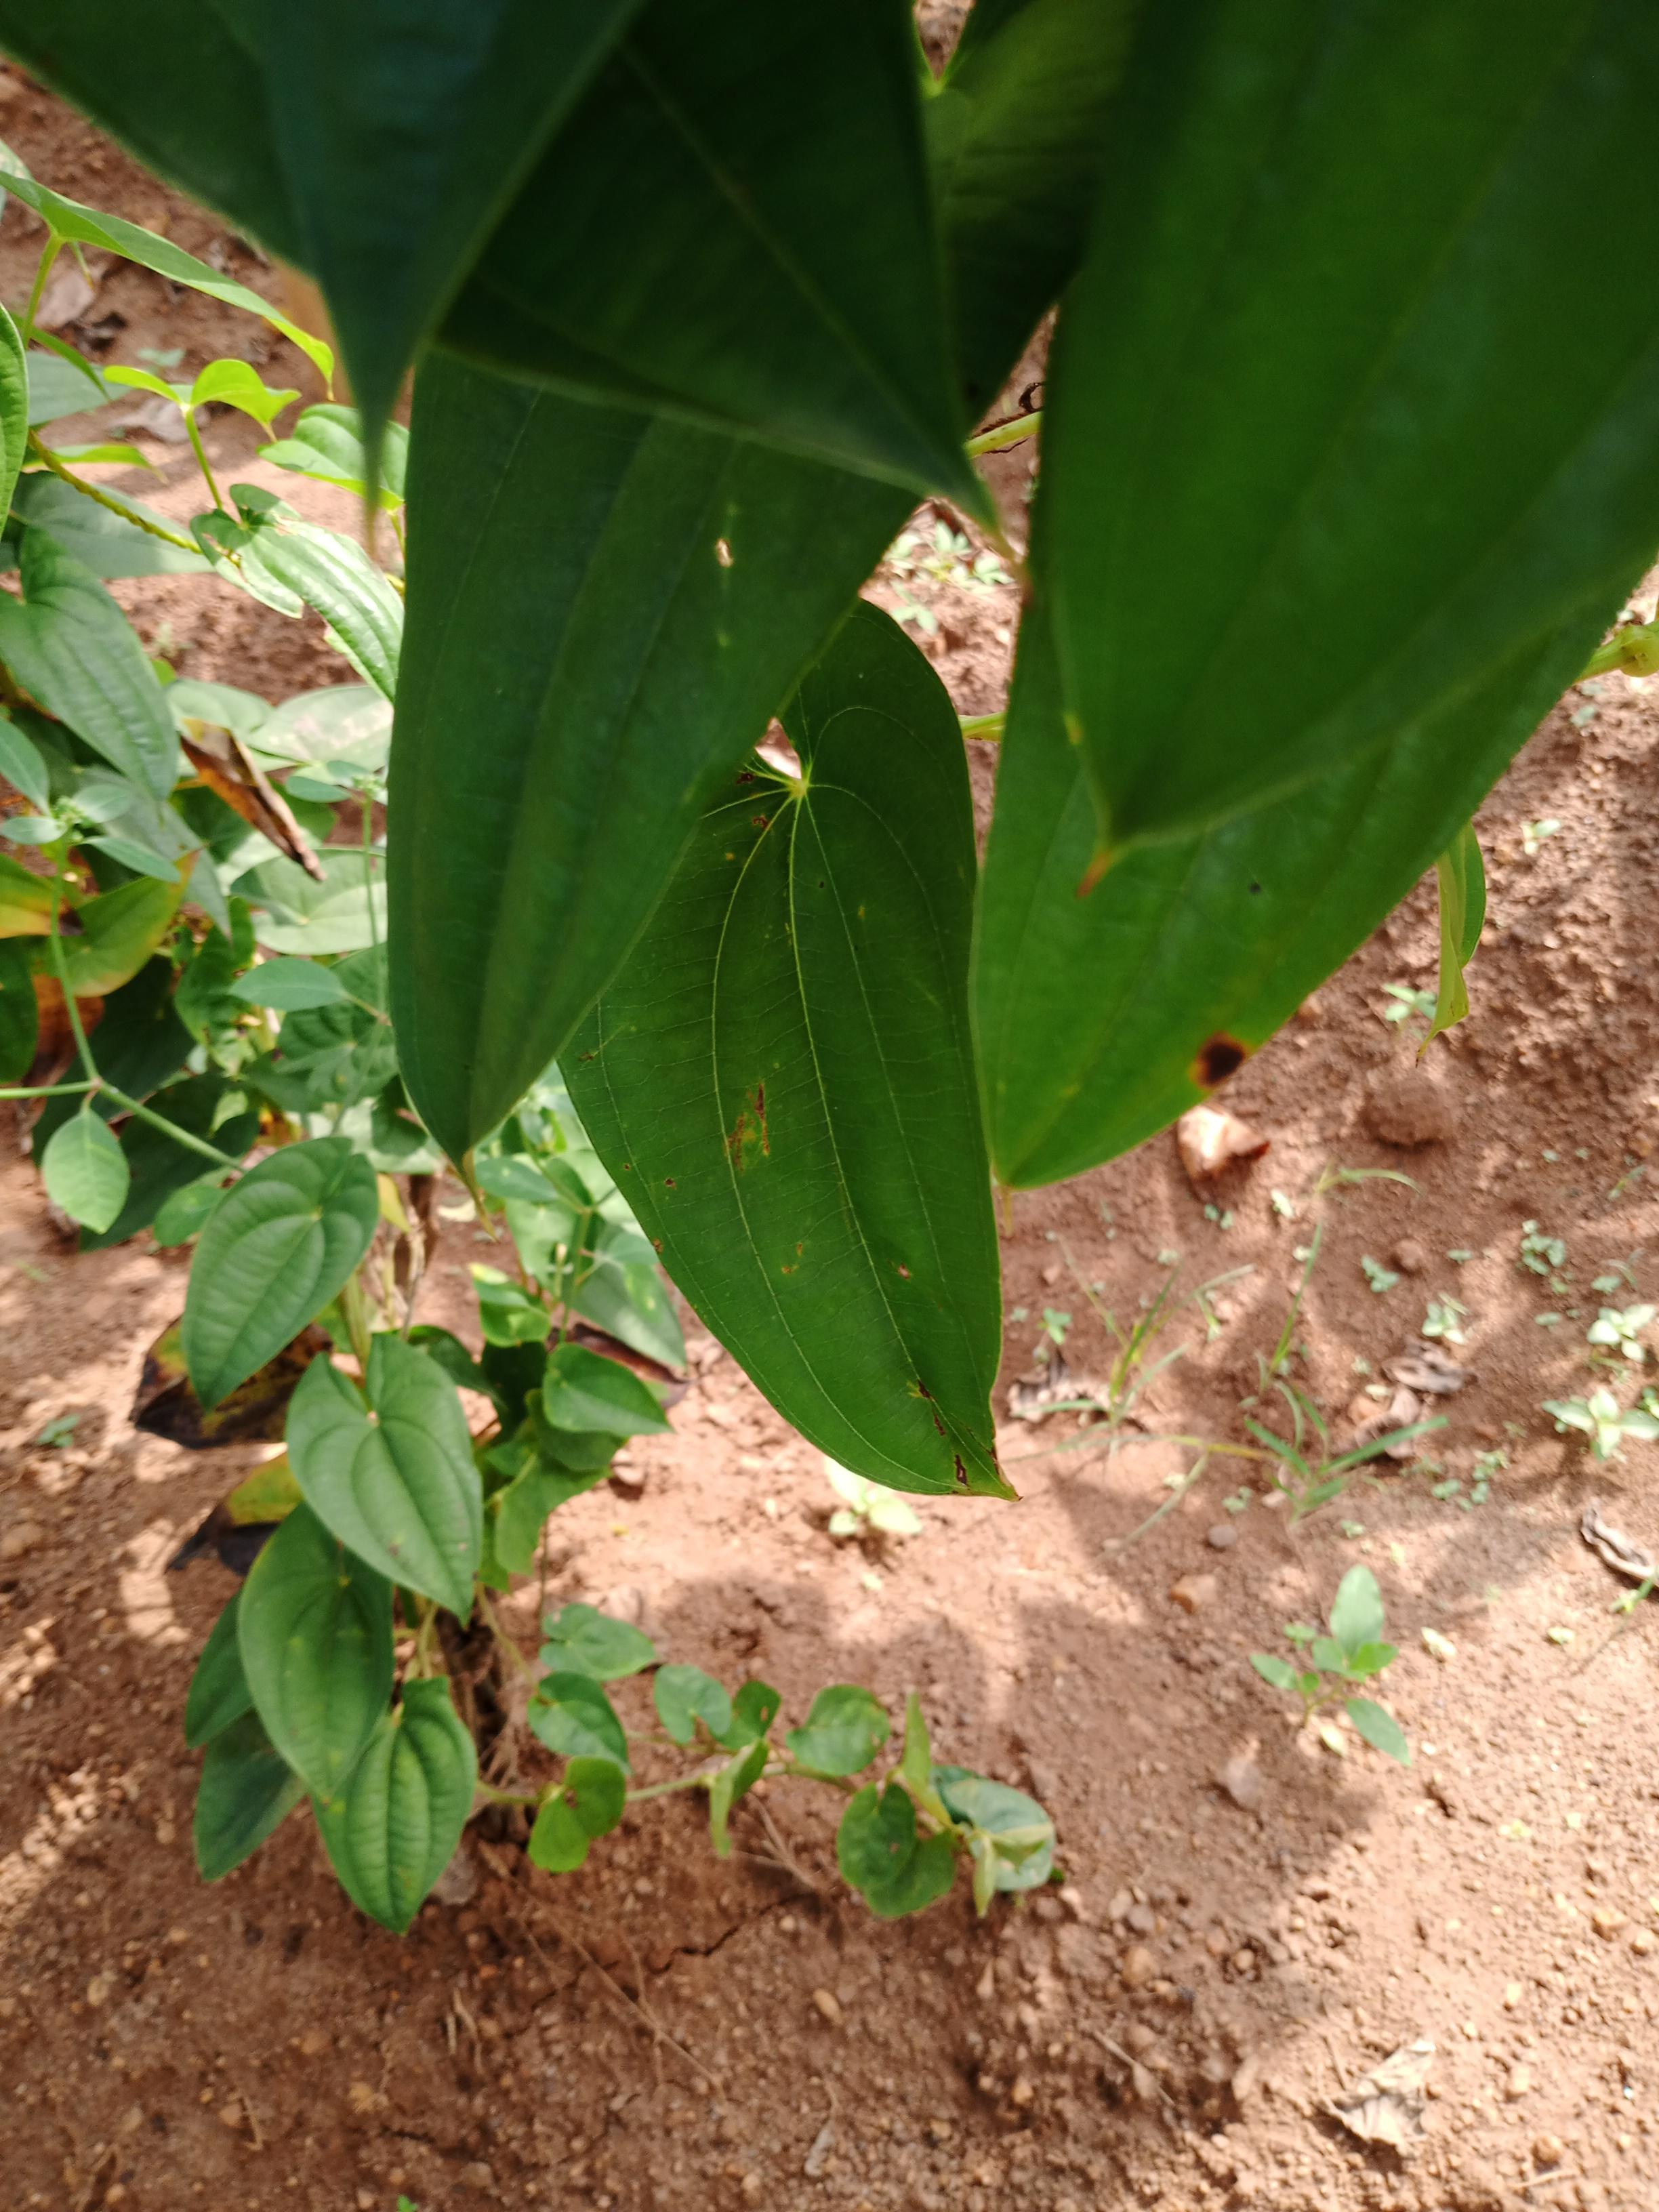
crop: yam
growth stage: vegetative
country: Nigeria
